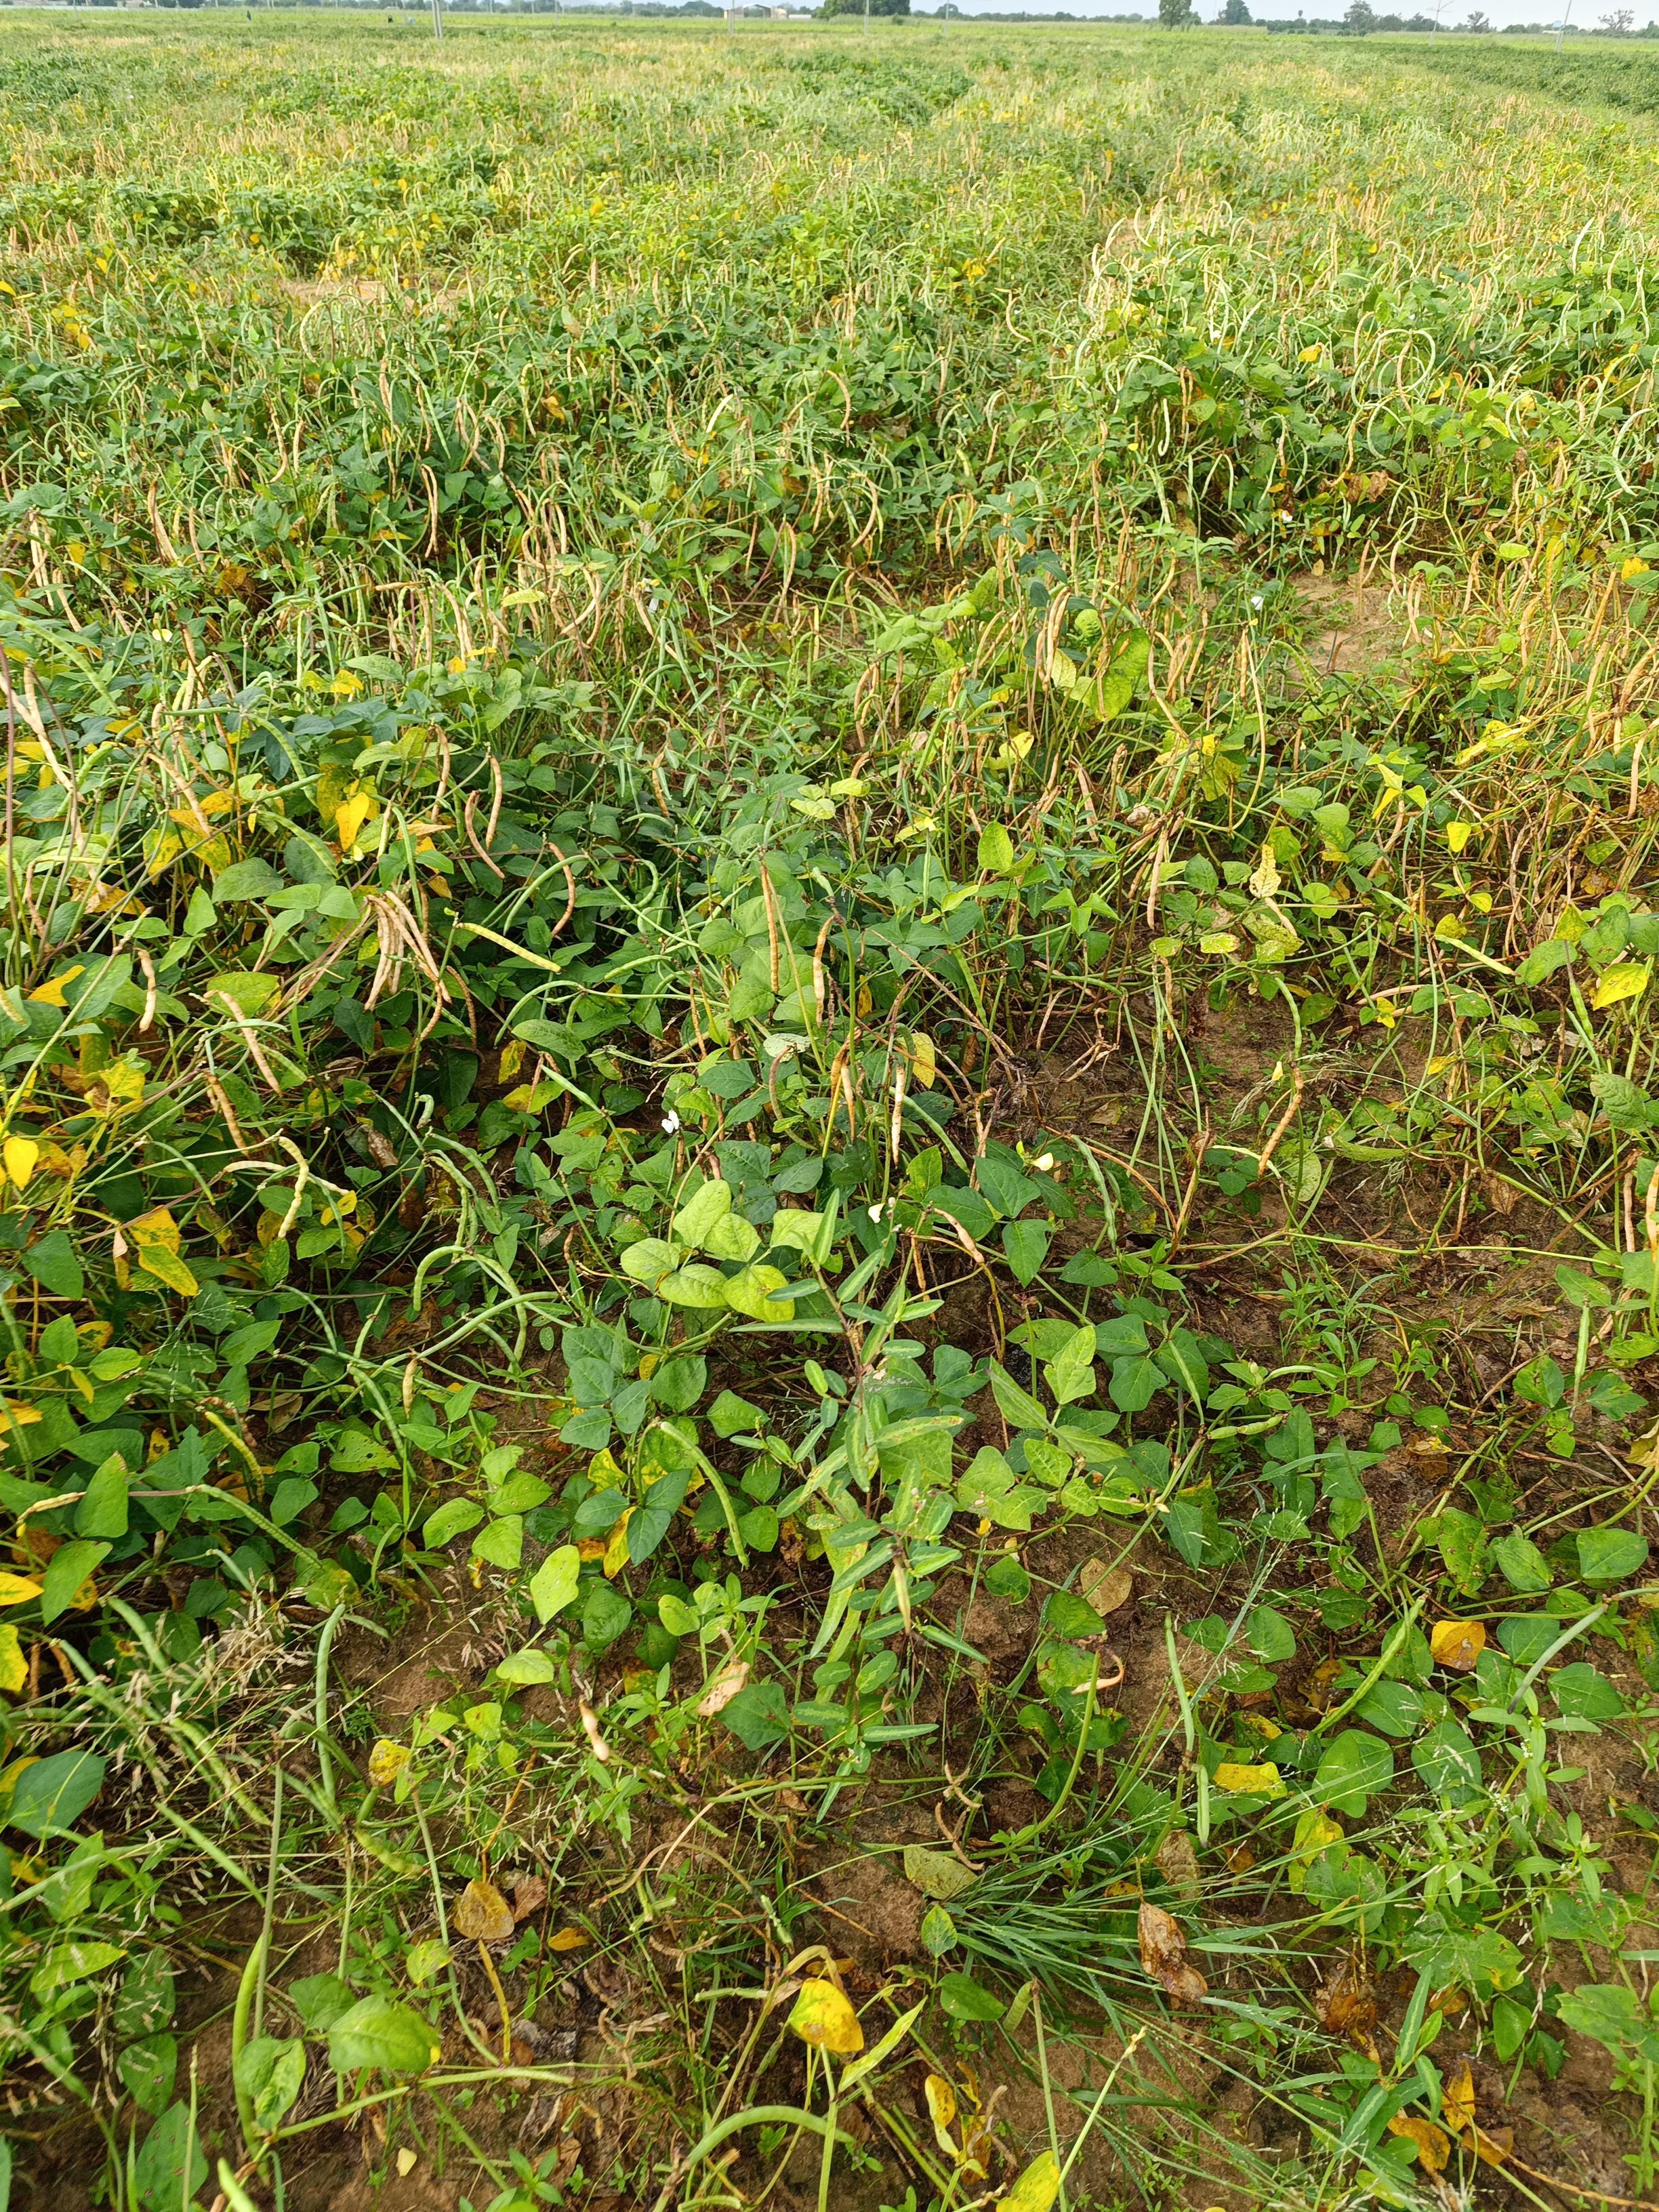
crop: cowpea
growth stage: maturity
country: Nigeria
